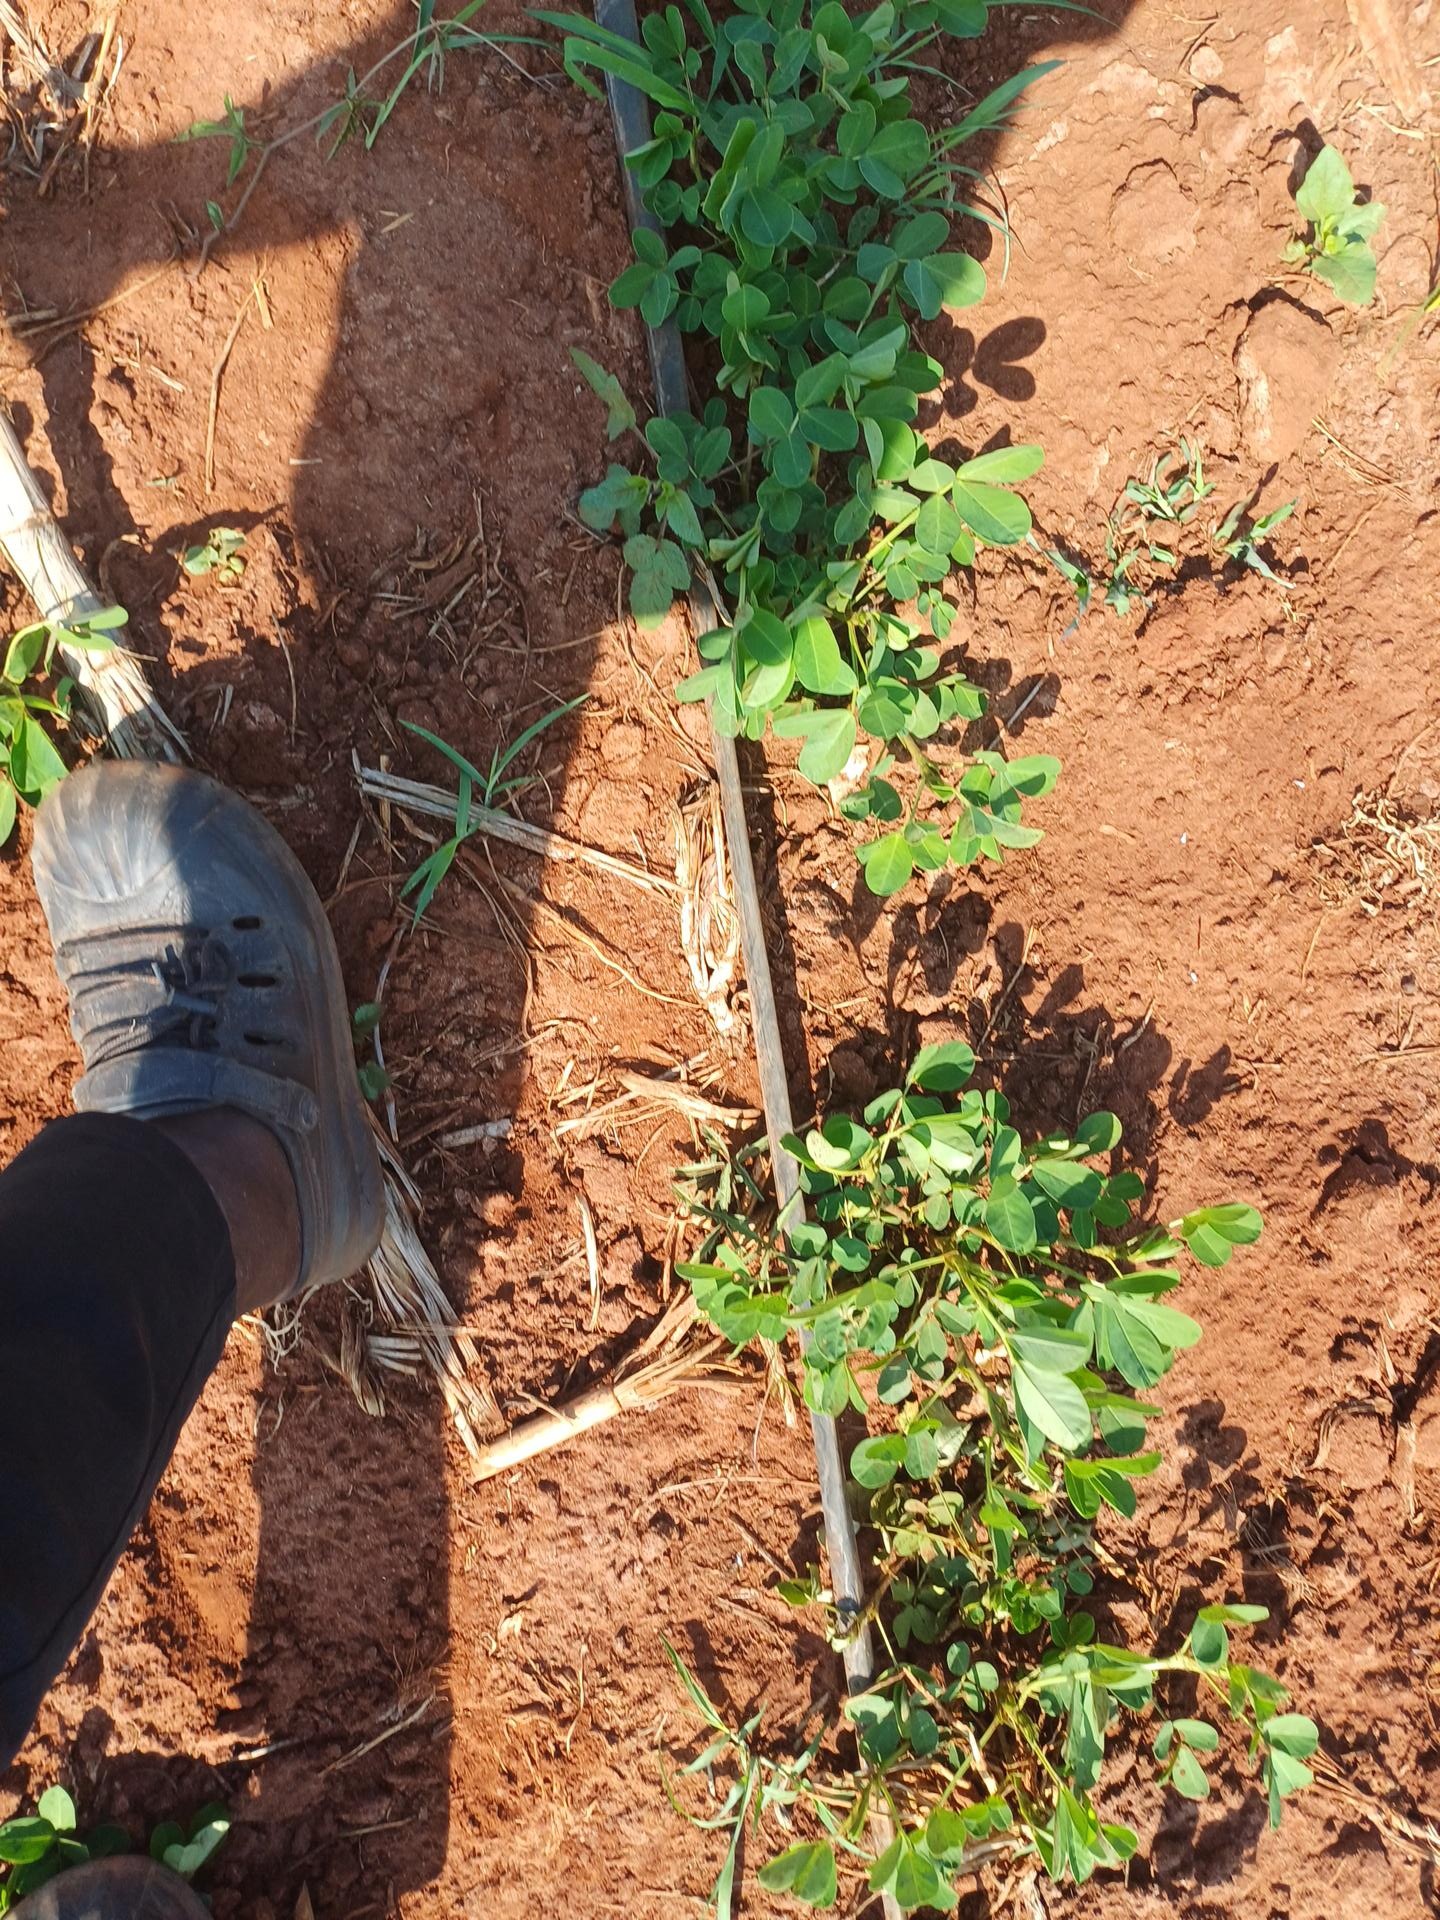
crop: groundnut
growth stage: vegetative
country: Kenya
